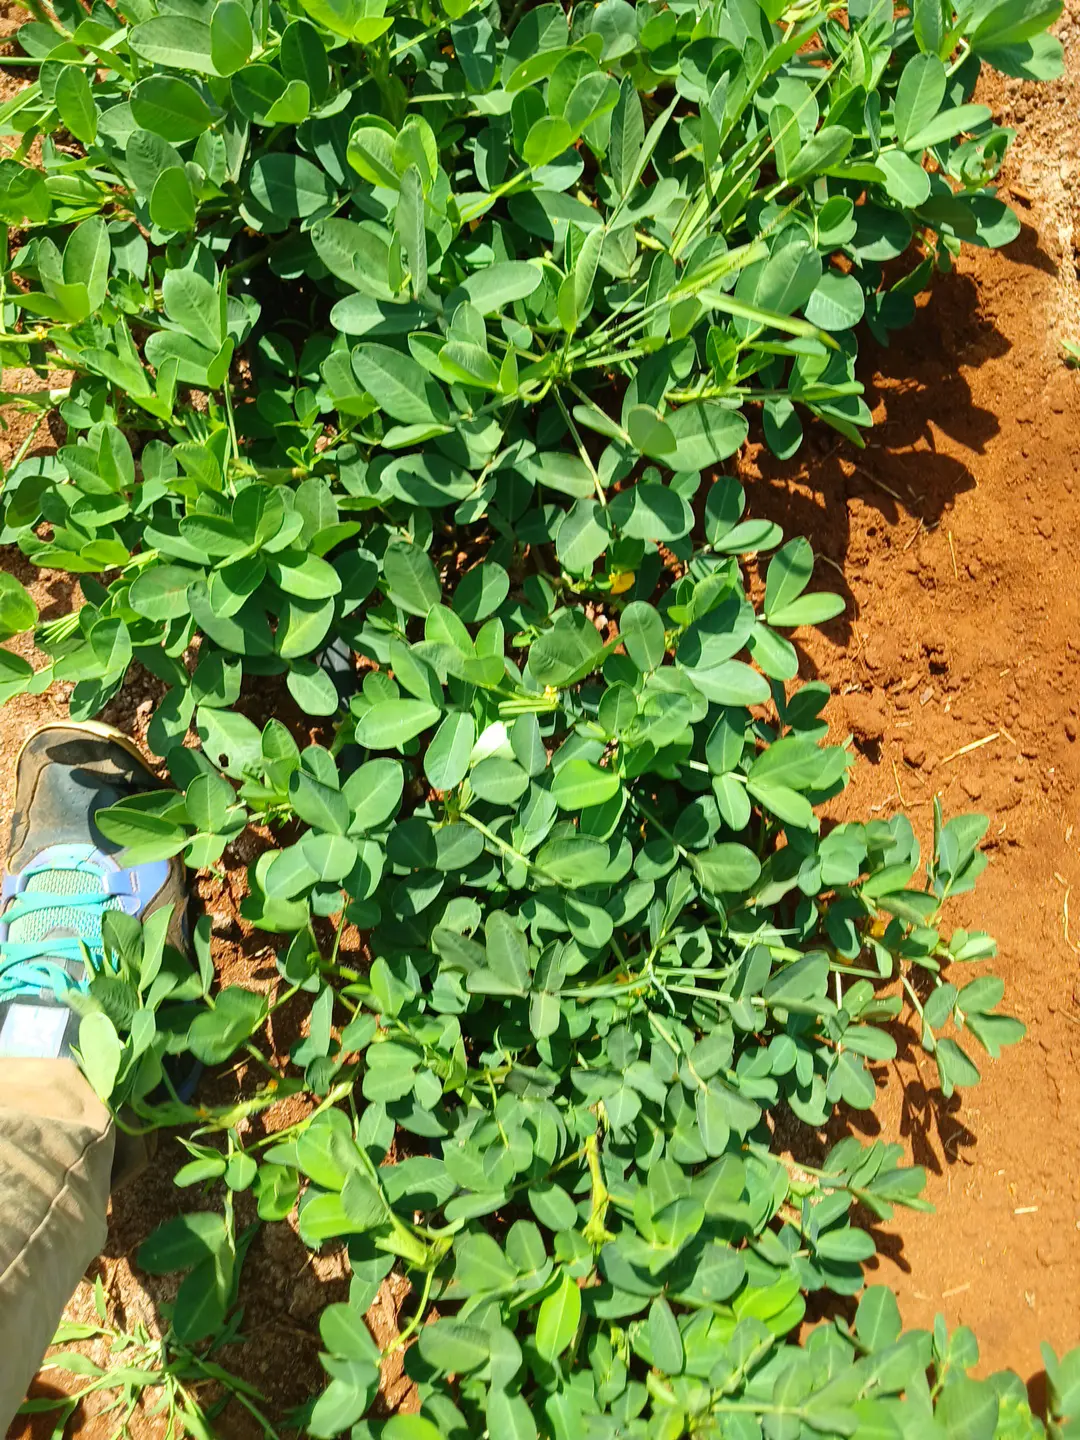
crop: groundnut
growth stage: flowering
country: Kenya
